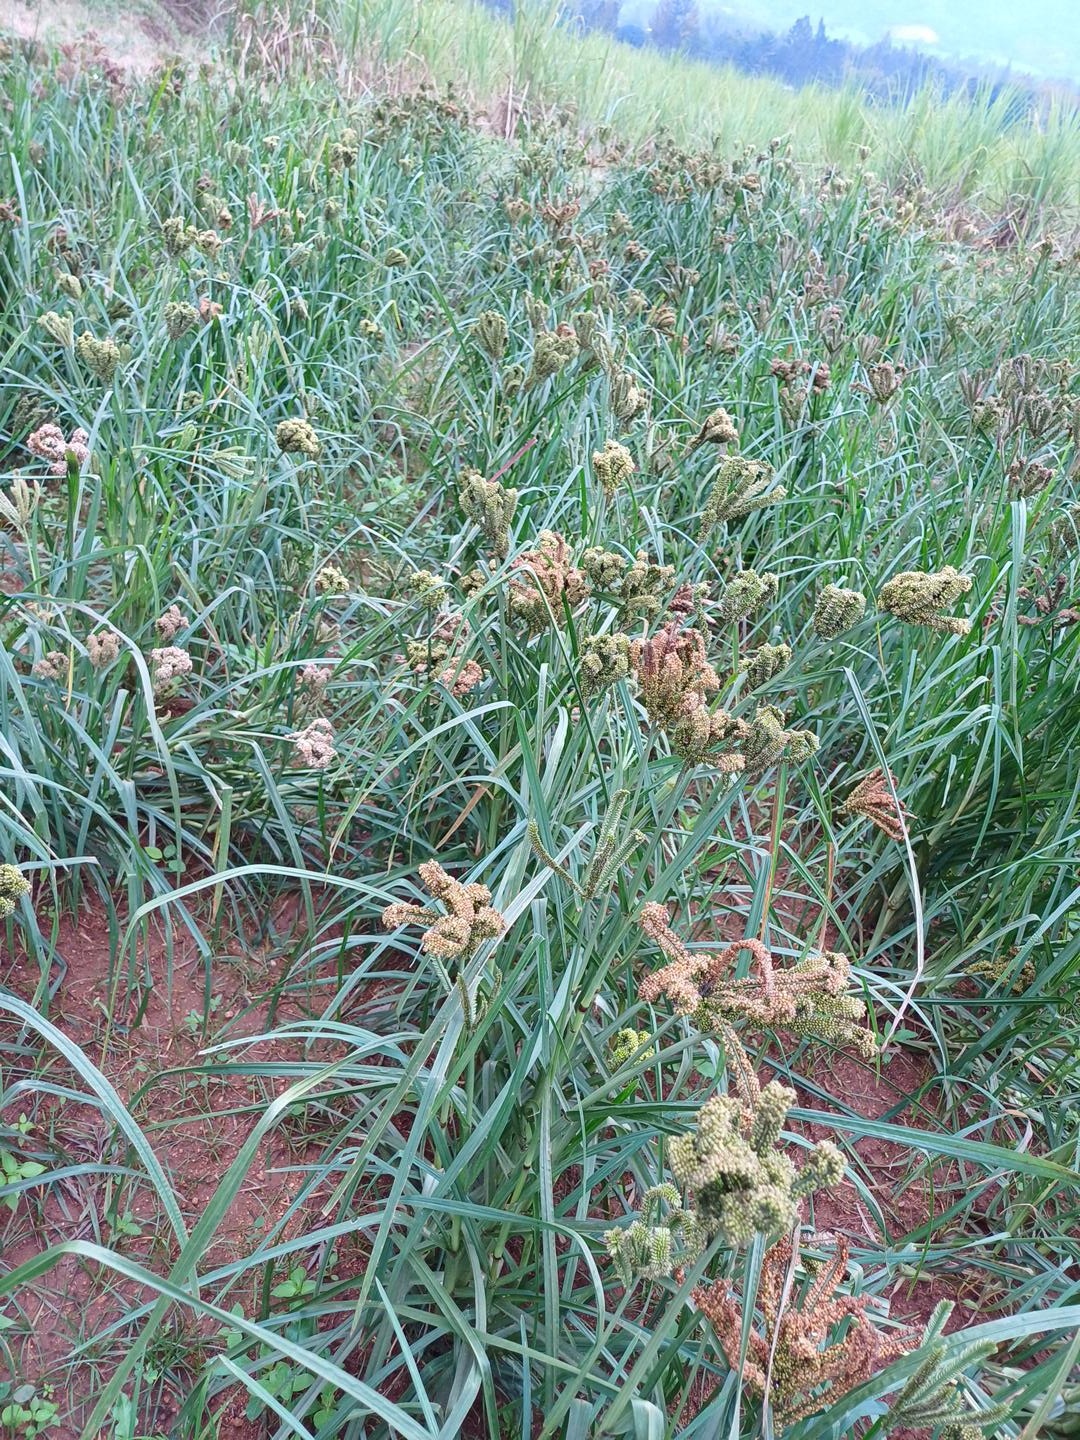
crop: finger millet
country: Kenya
